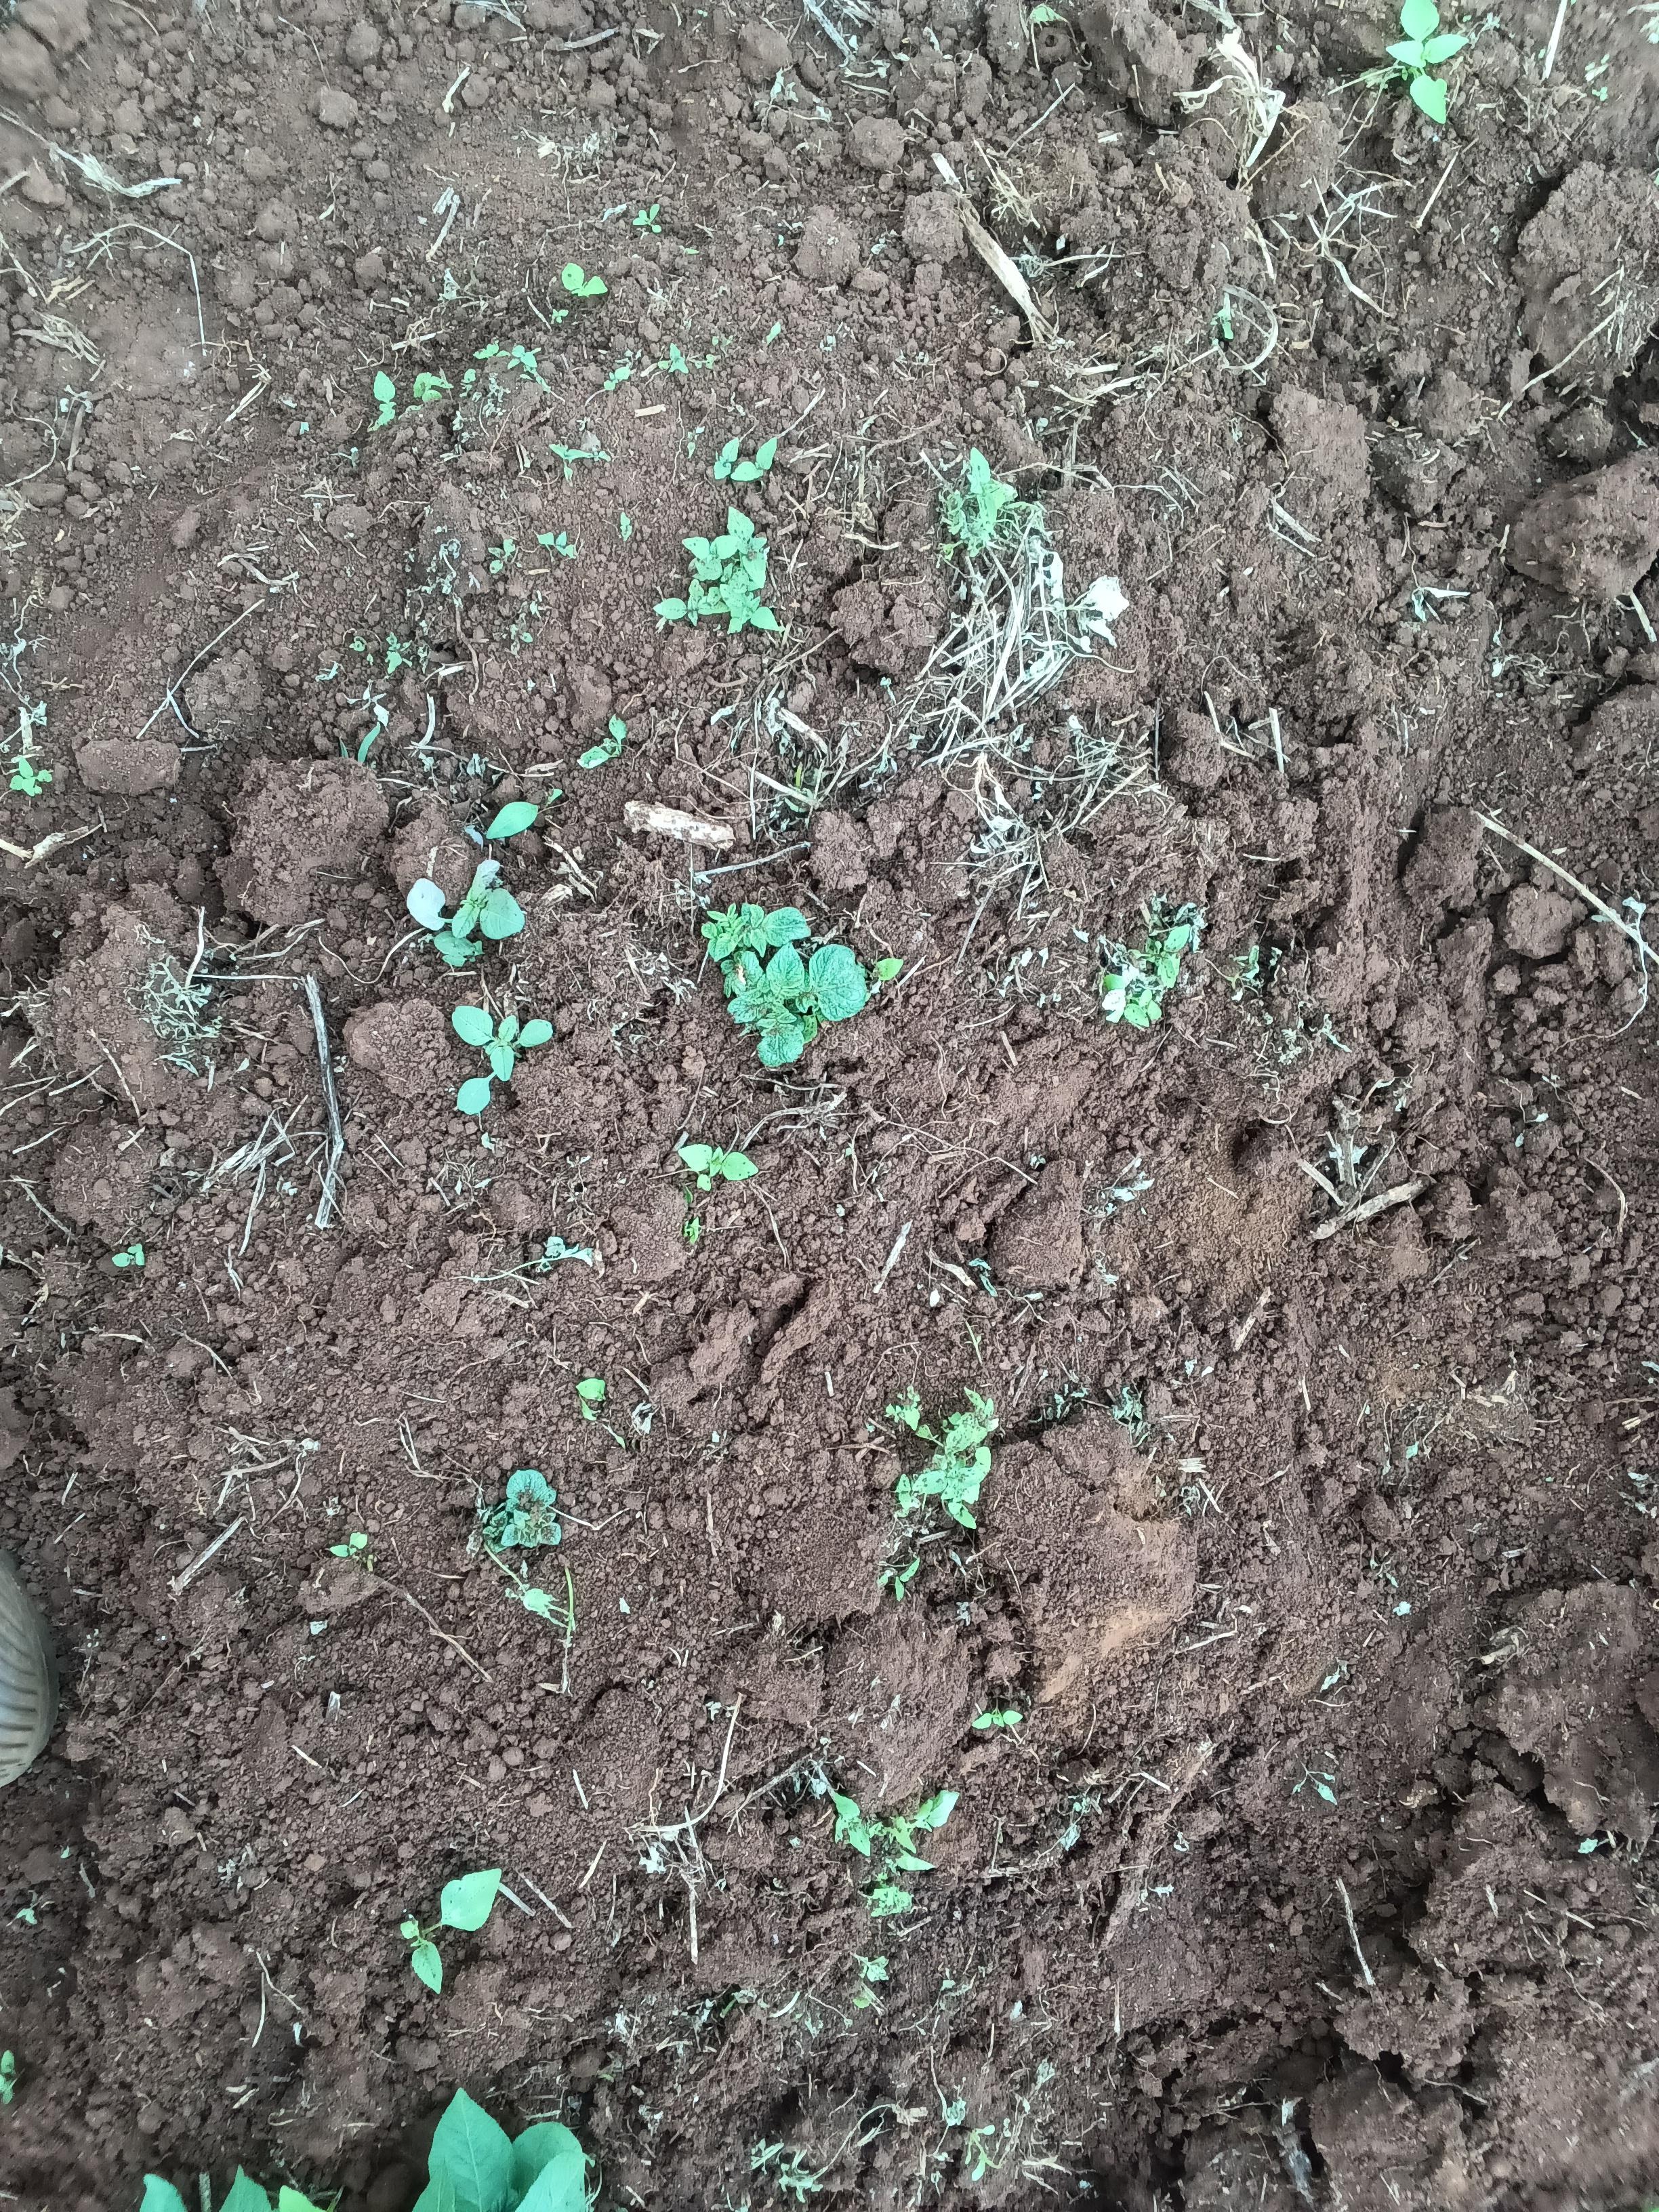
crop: potato
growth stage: emergence
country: Kenya
